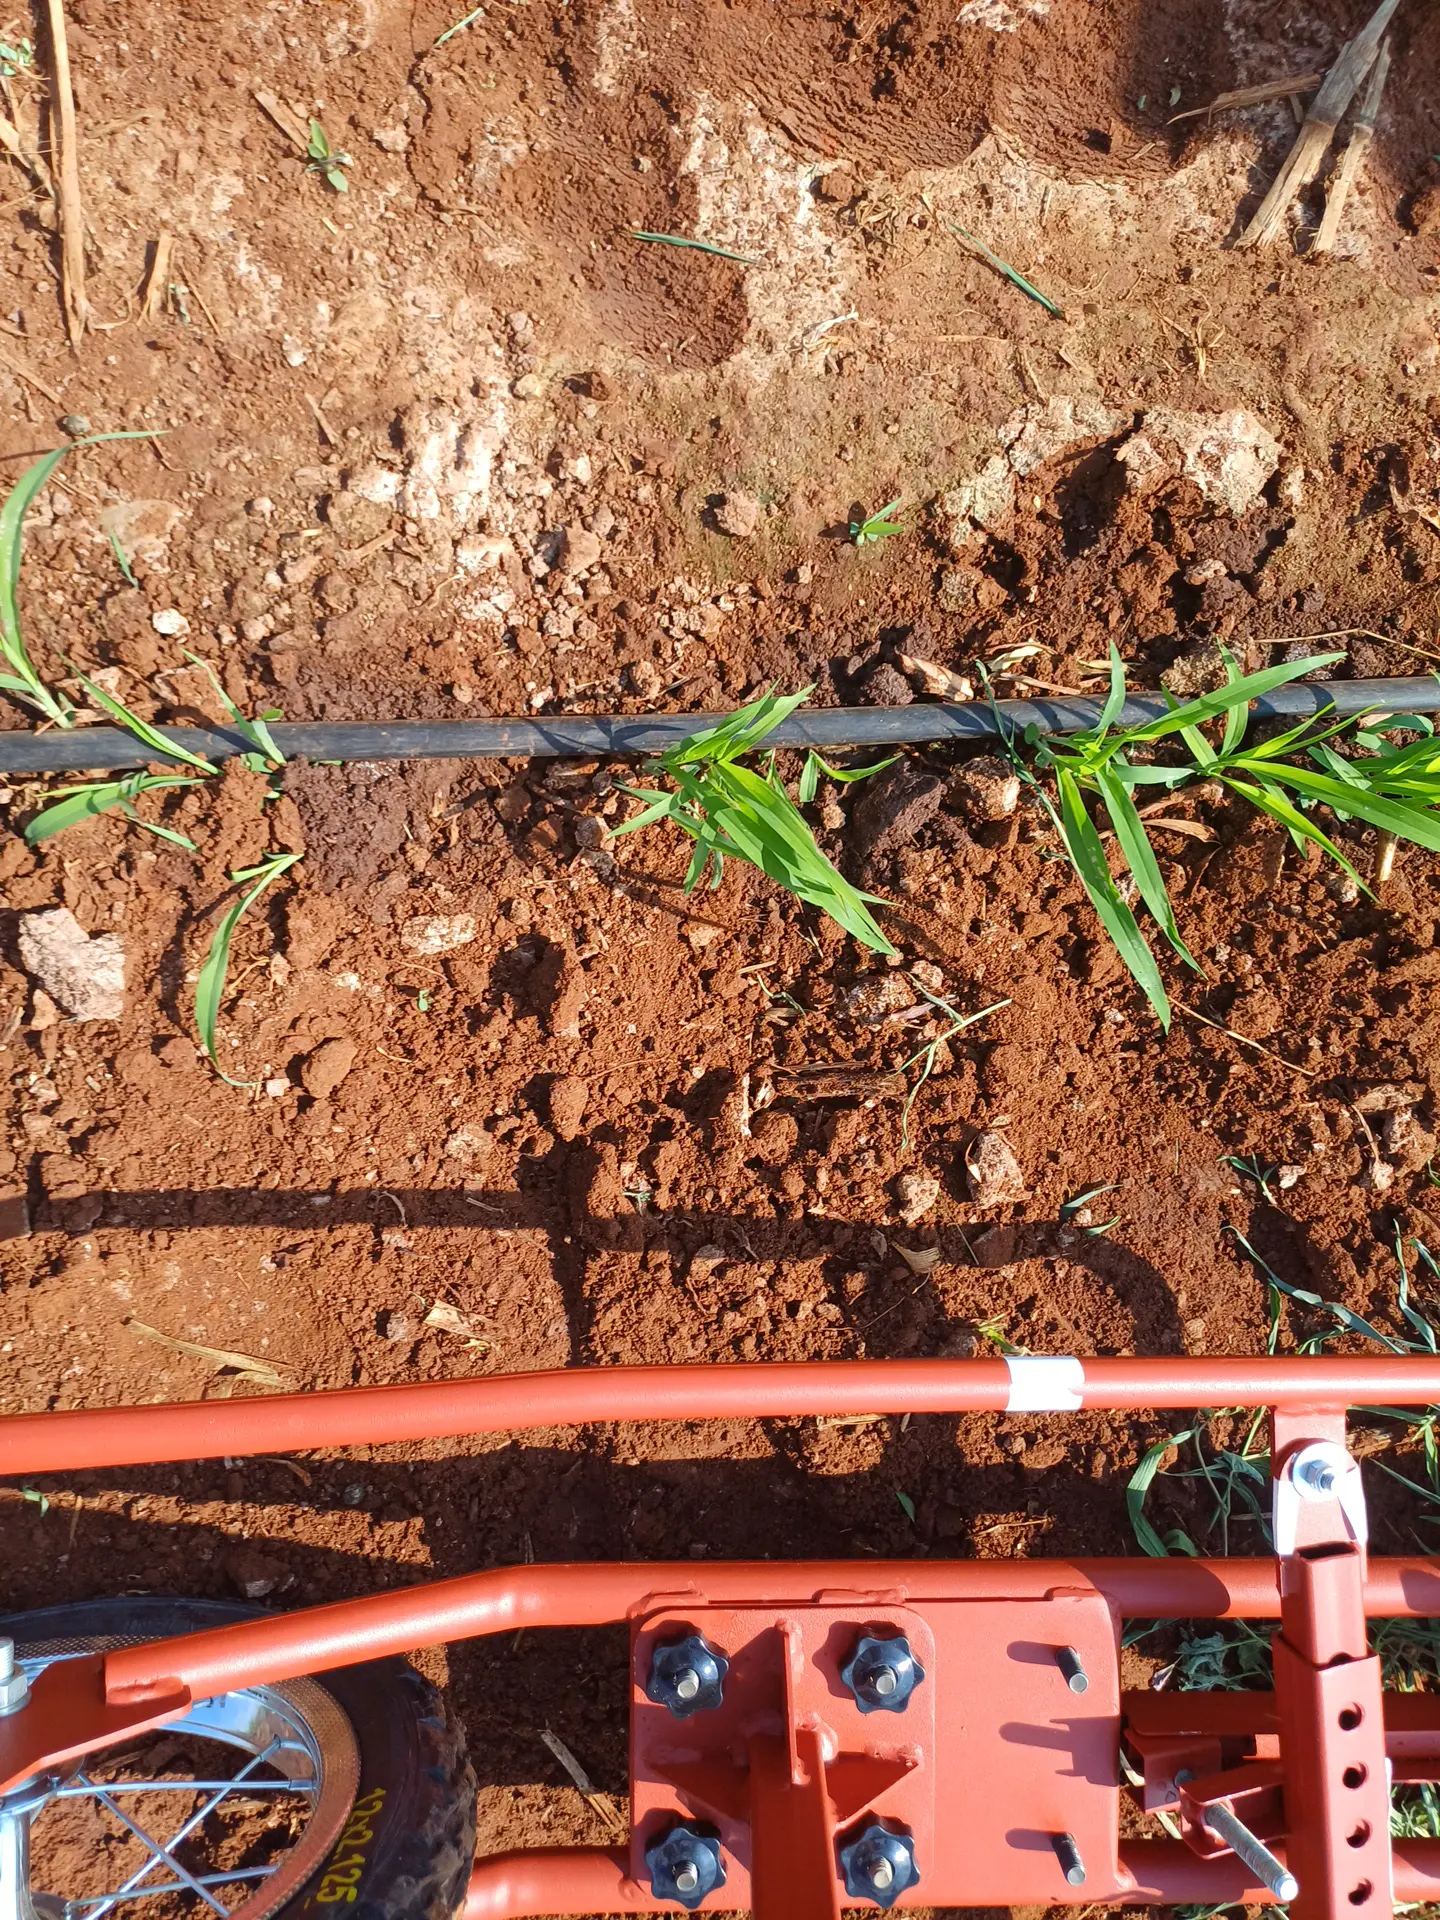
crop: sorghum
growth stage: vegetative
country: Kenya
